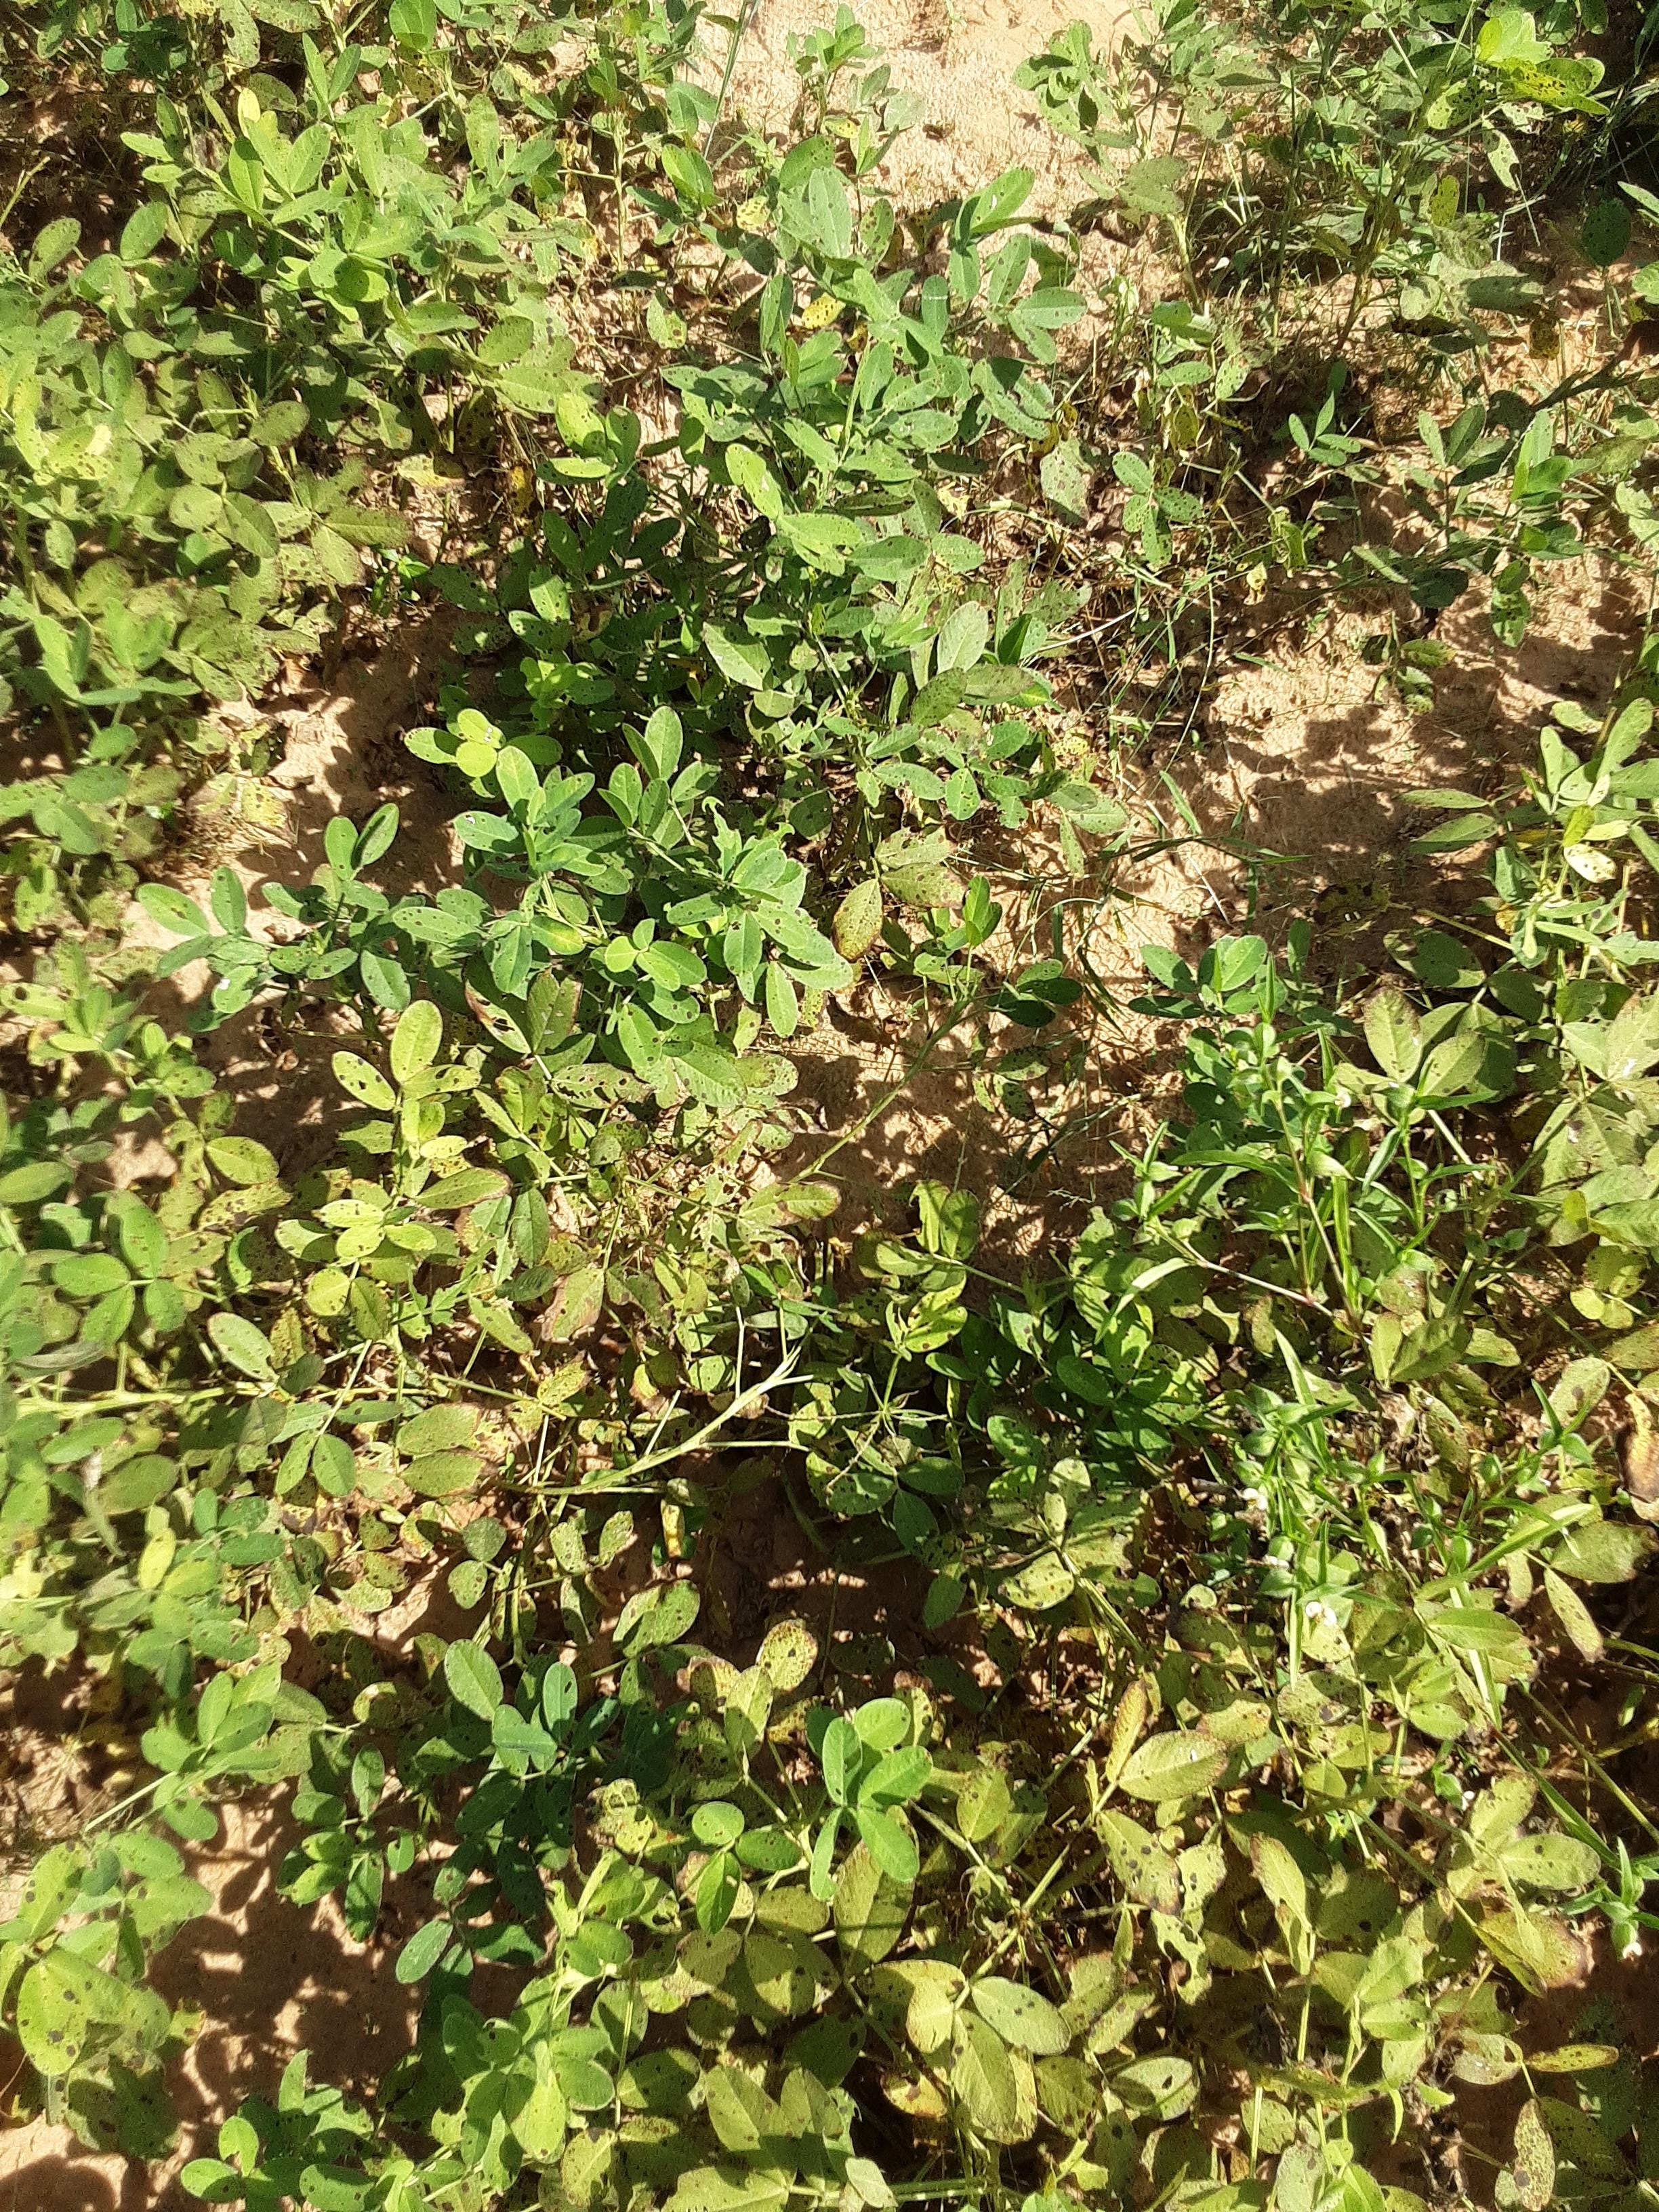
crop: groundnut
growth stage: flowering
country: Senegal
